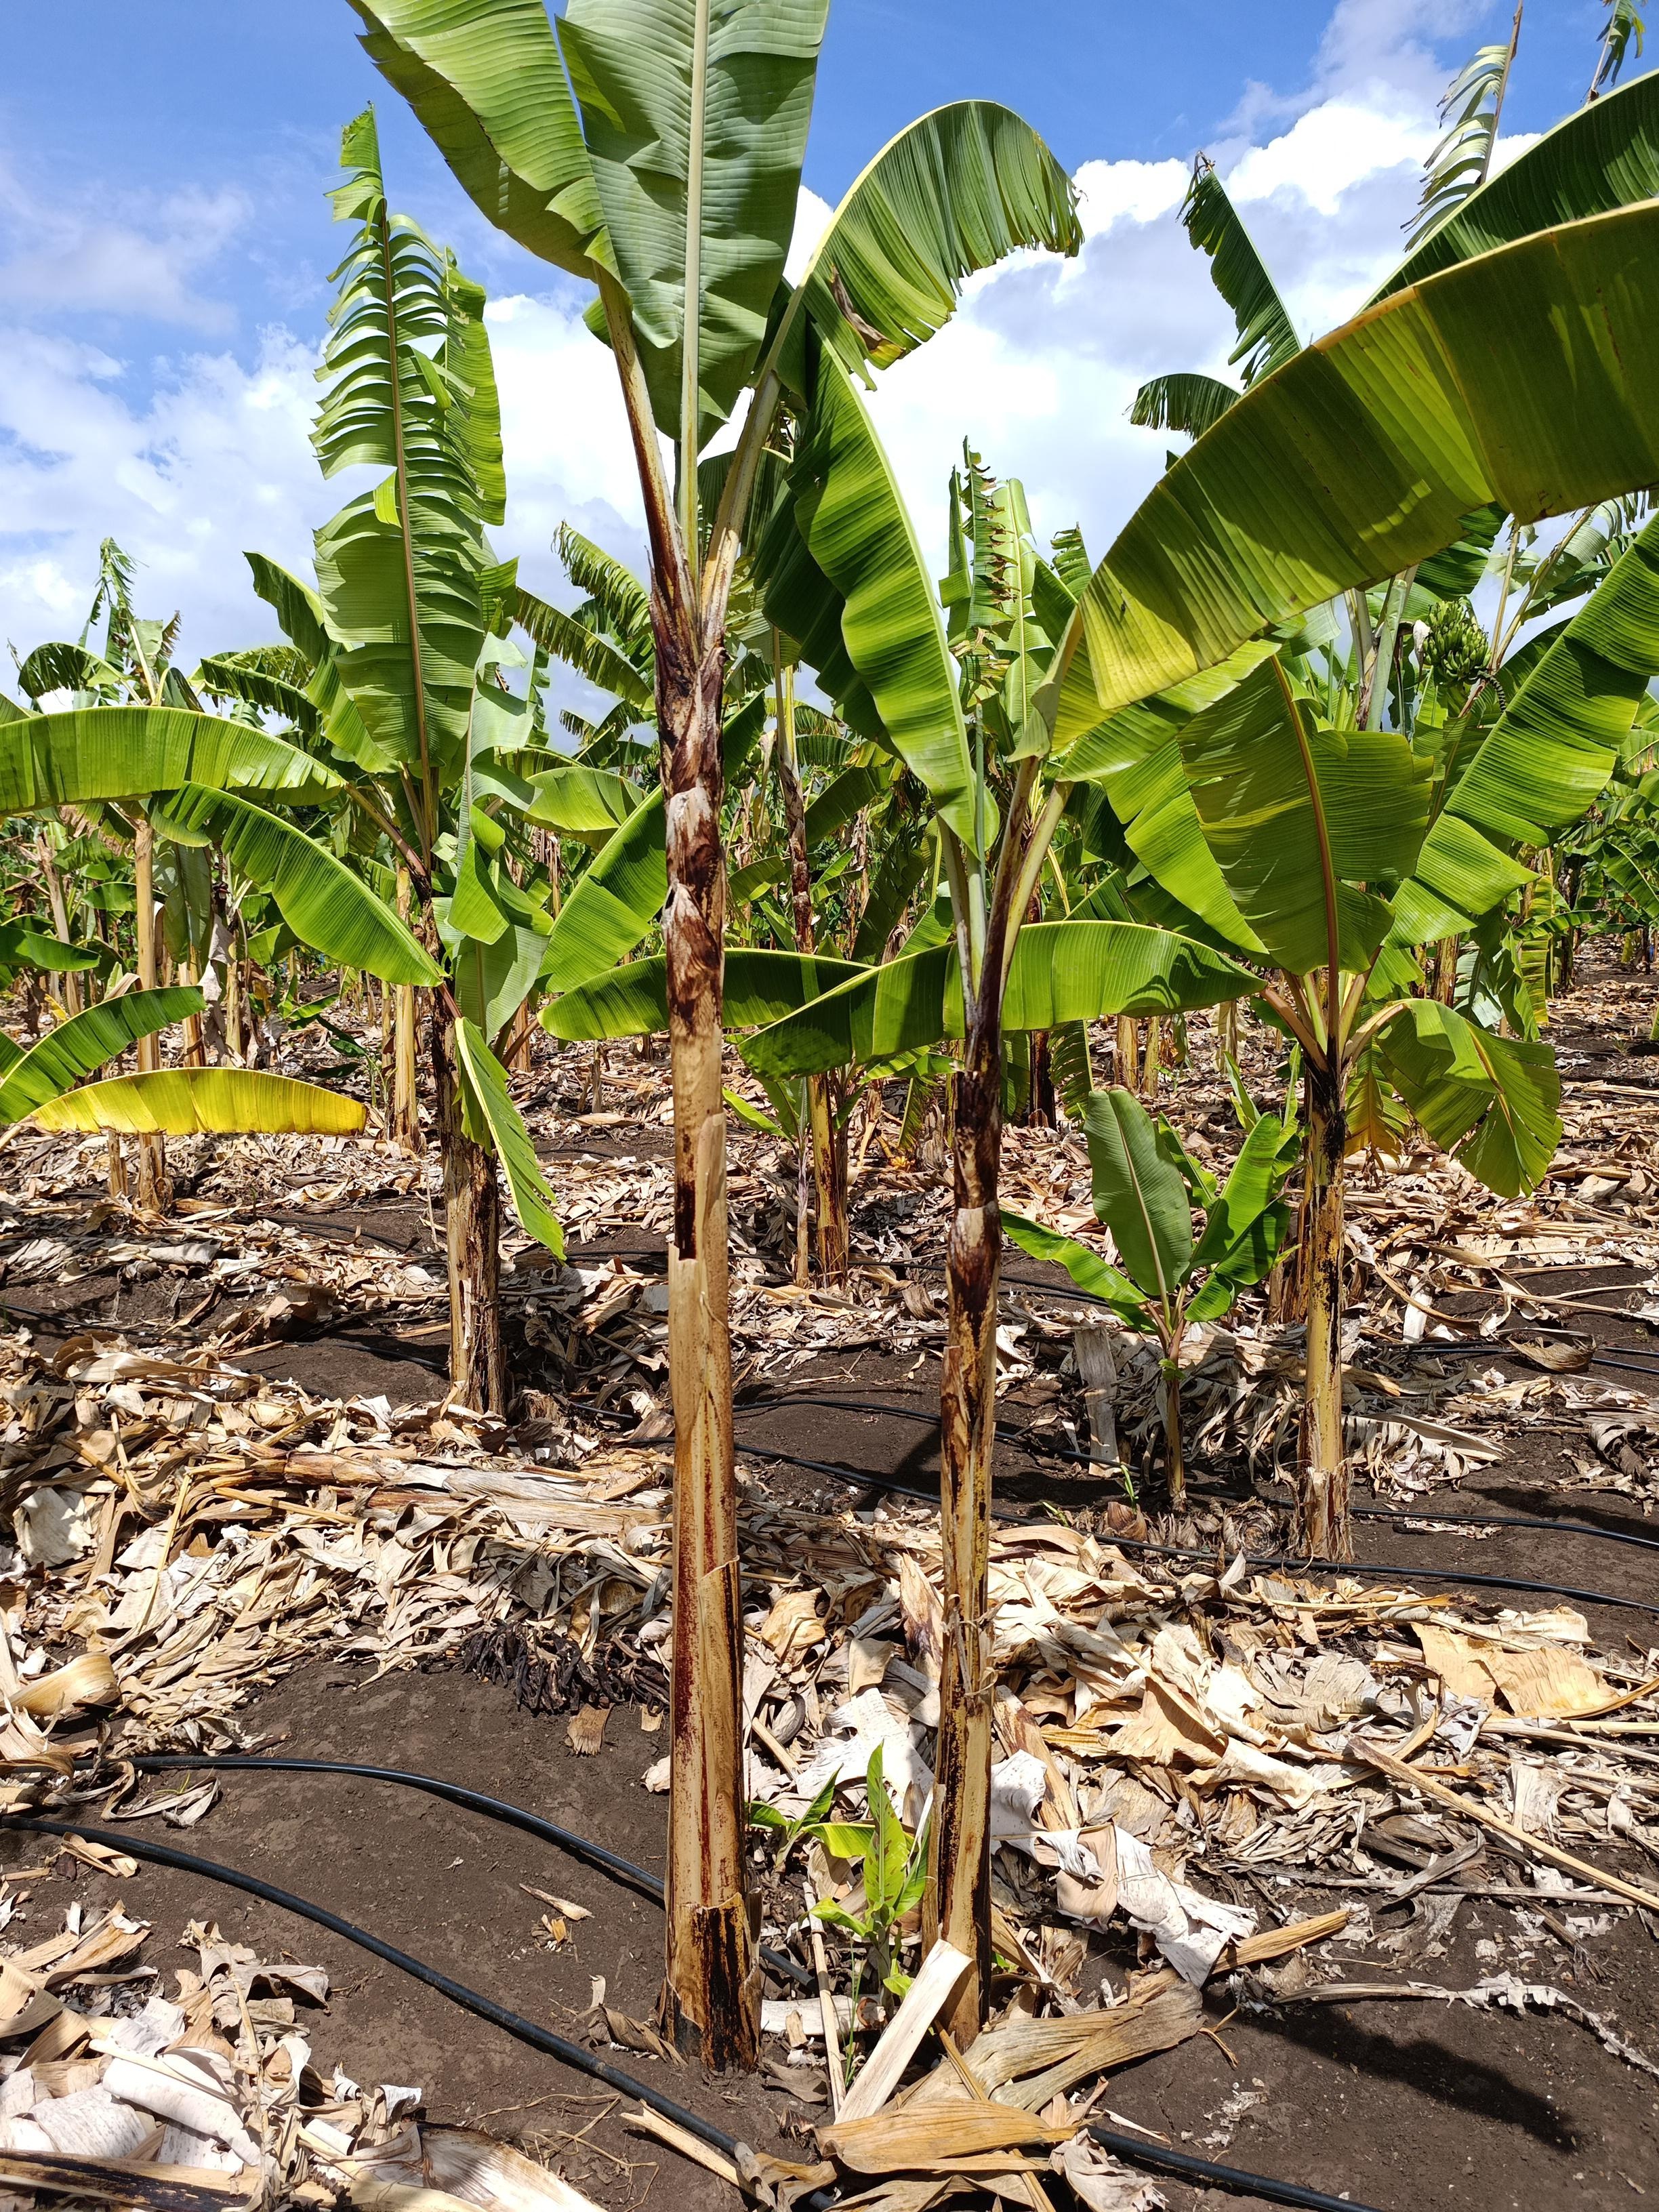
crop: banana
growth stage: vegetative
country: Tanzania
